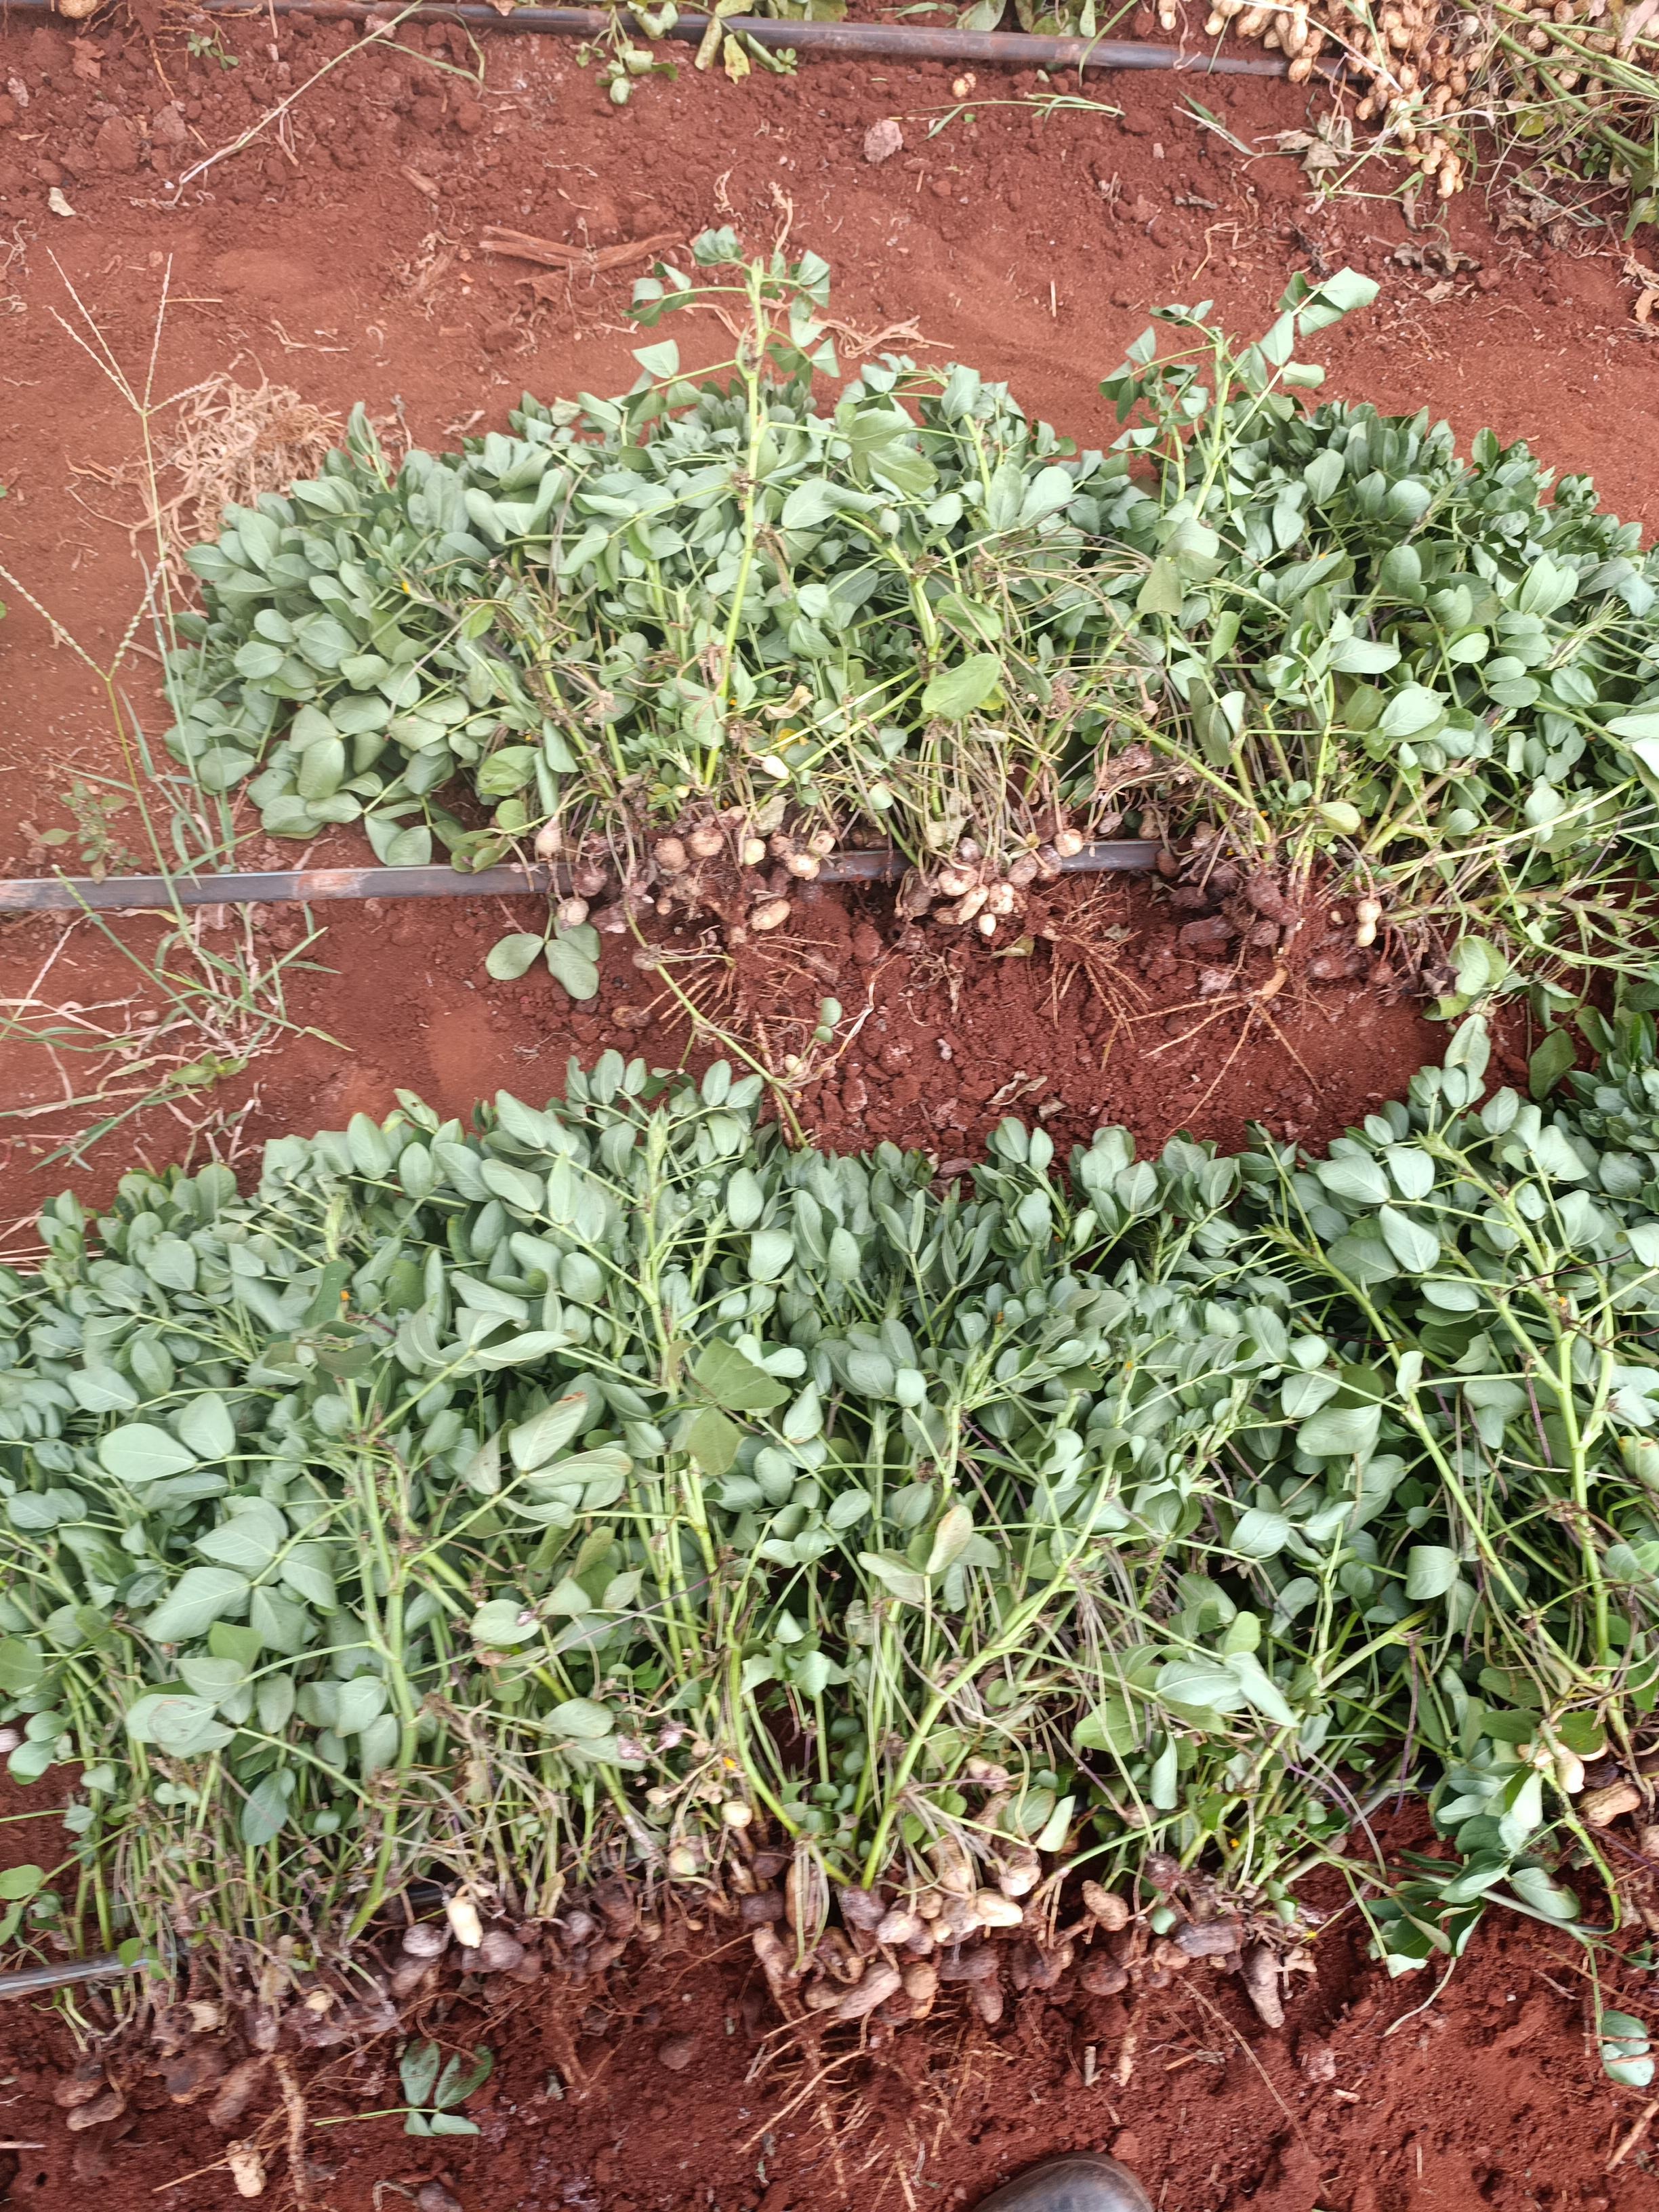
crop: groundnut
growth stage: harvest
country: Kenya
